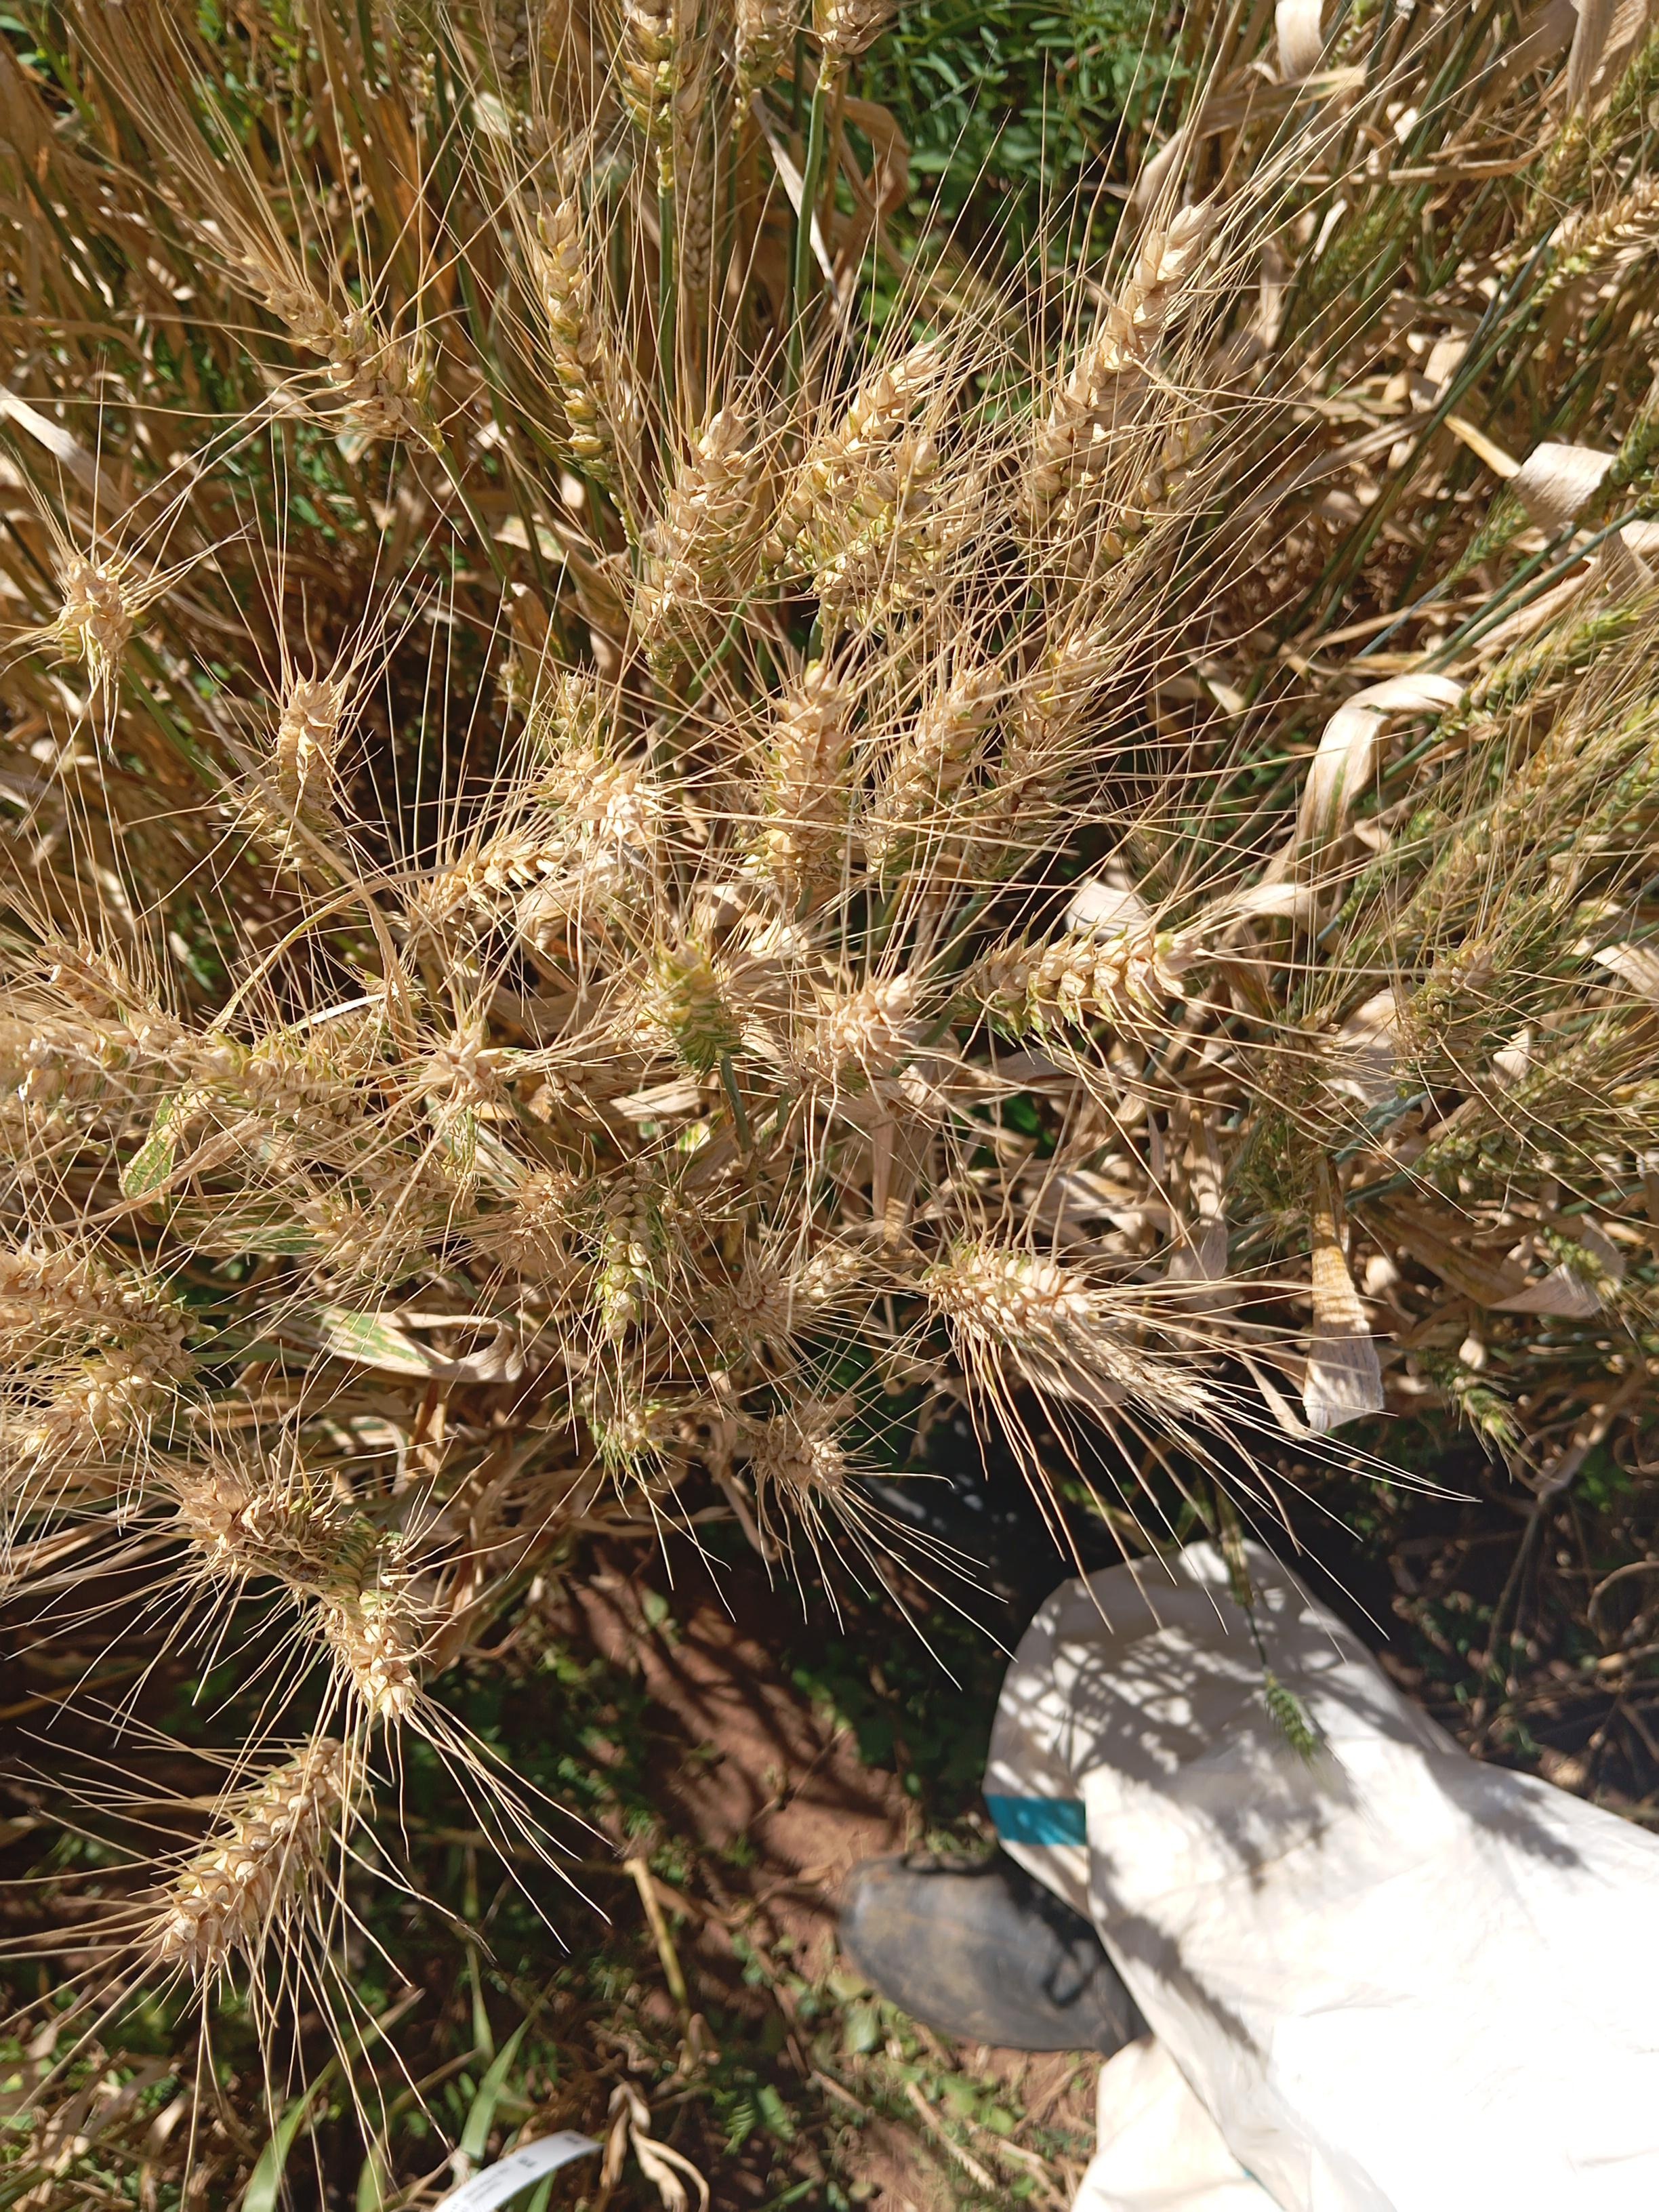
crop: wheat
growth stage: maturity
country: Kenya
